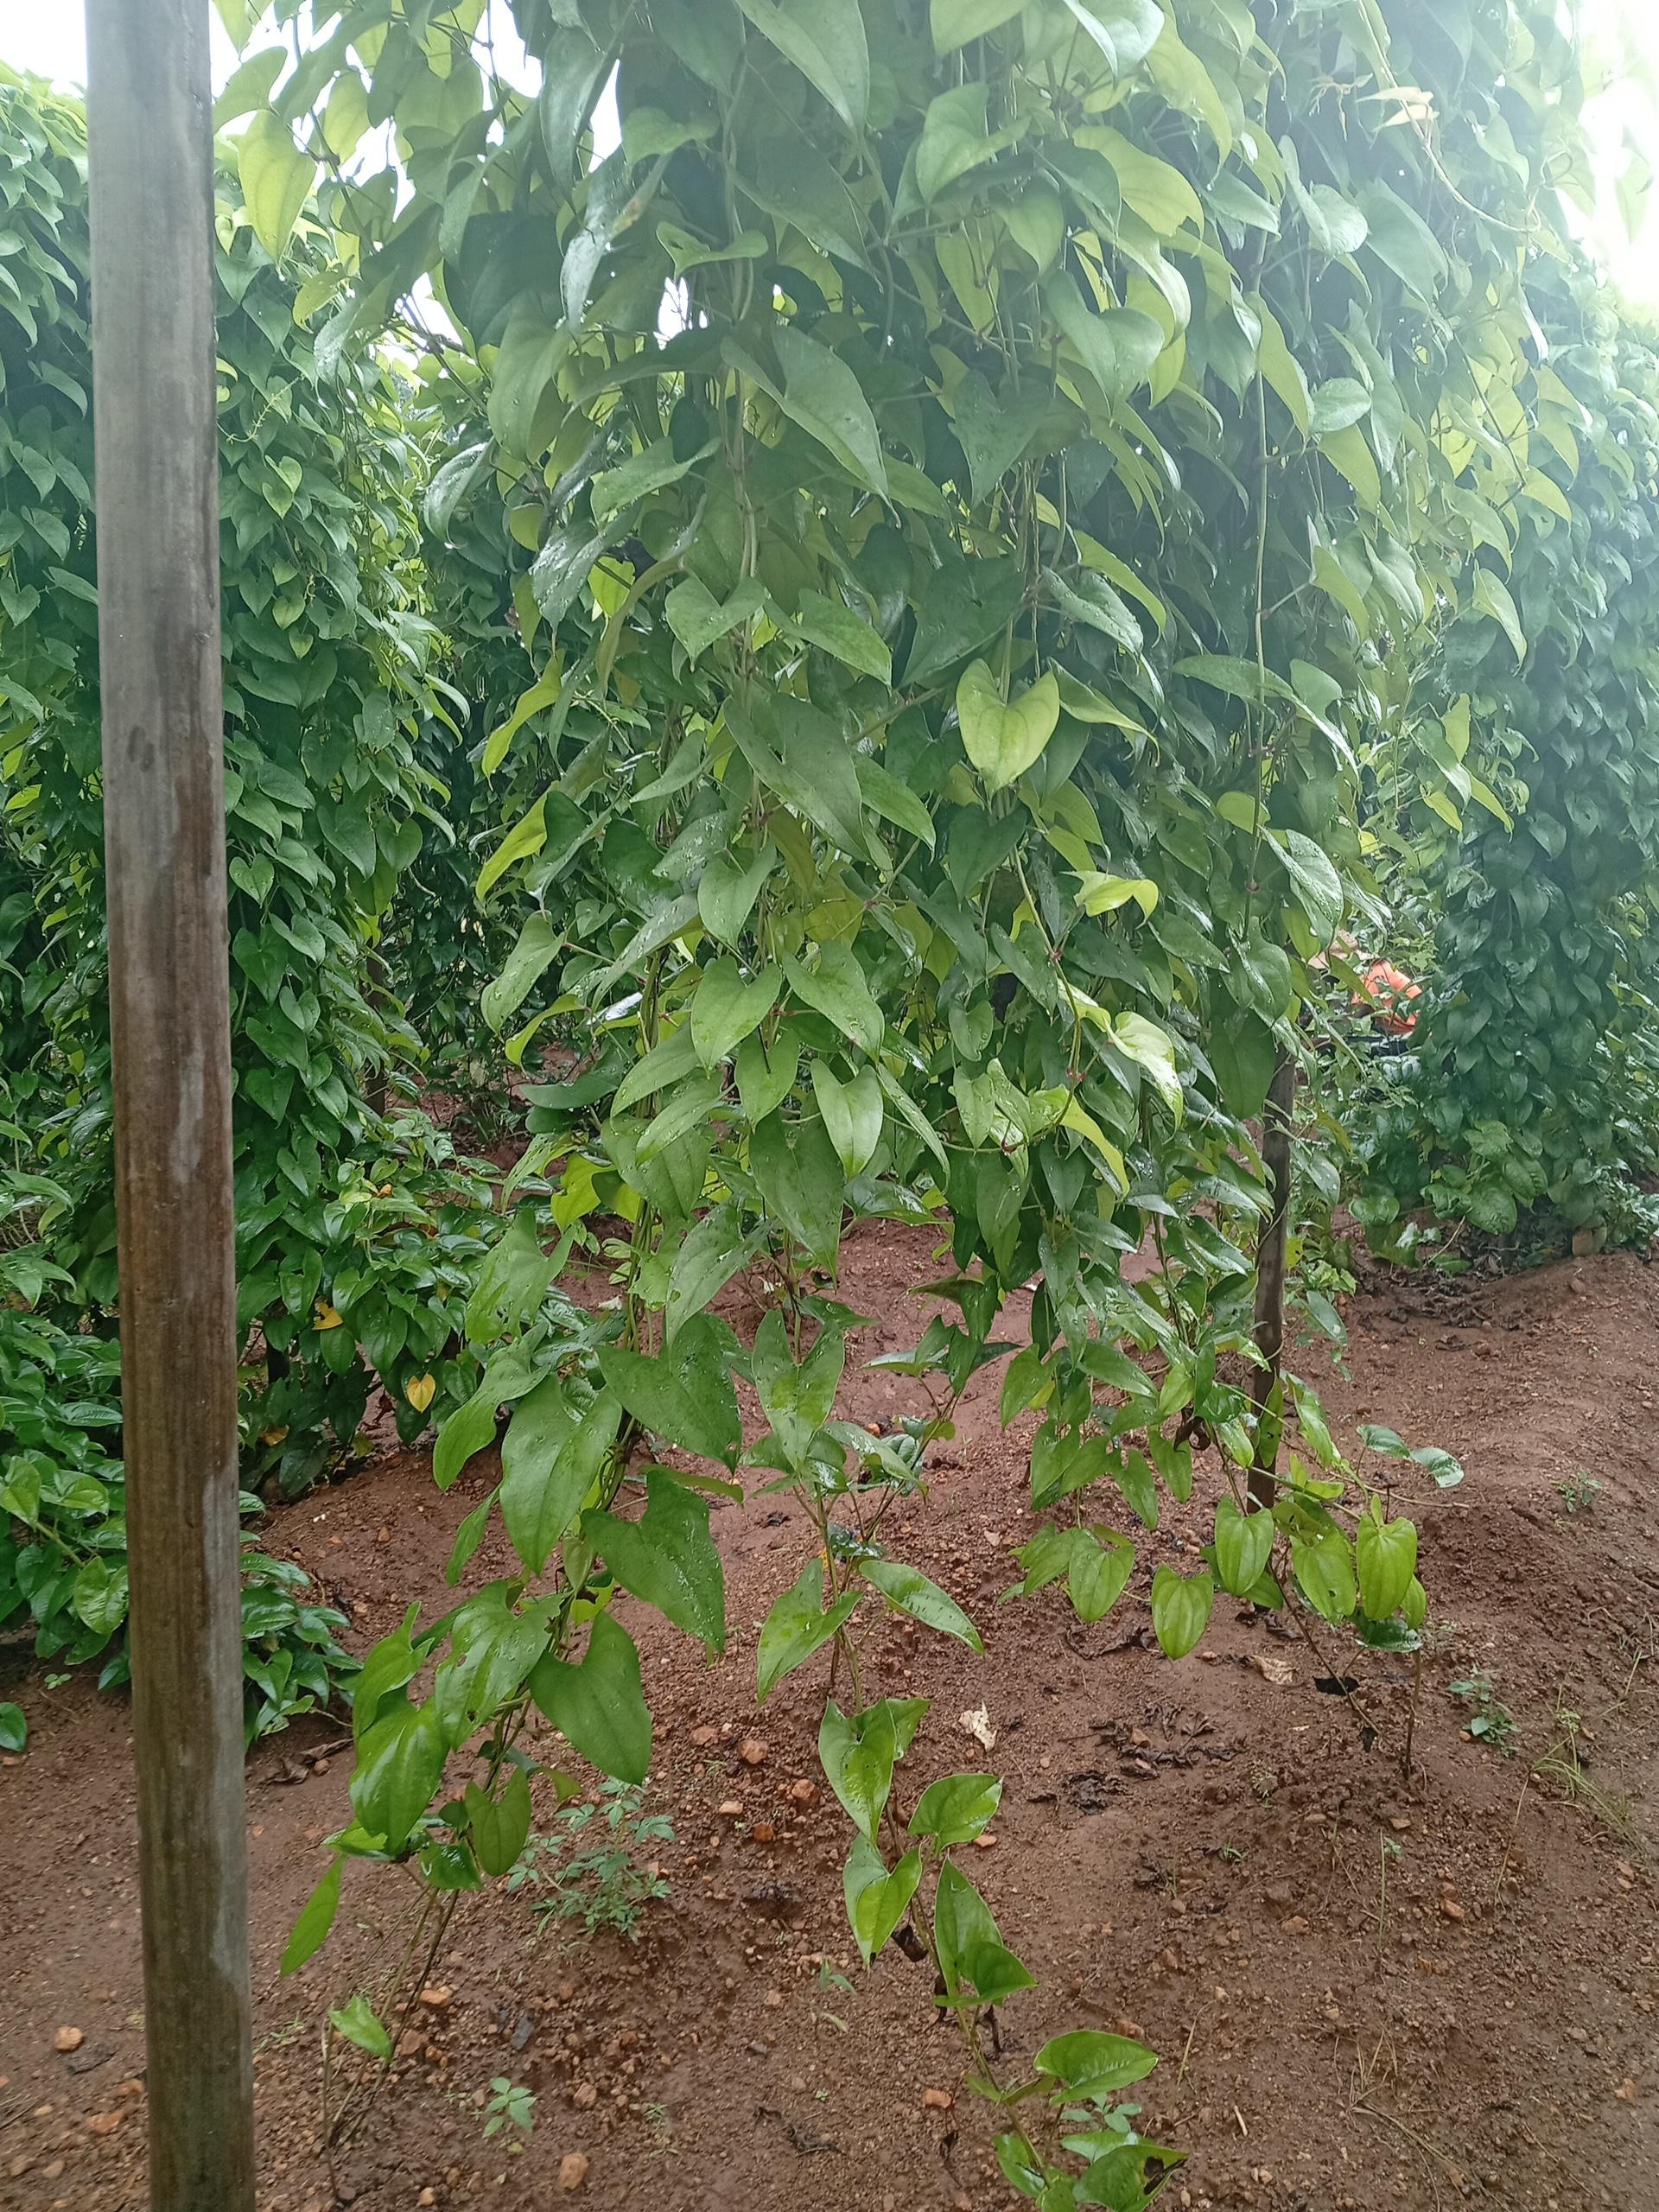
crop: yam
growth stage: vegetative
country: Nigeria
